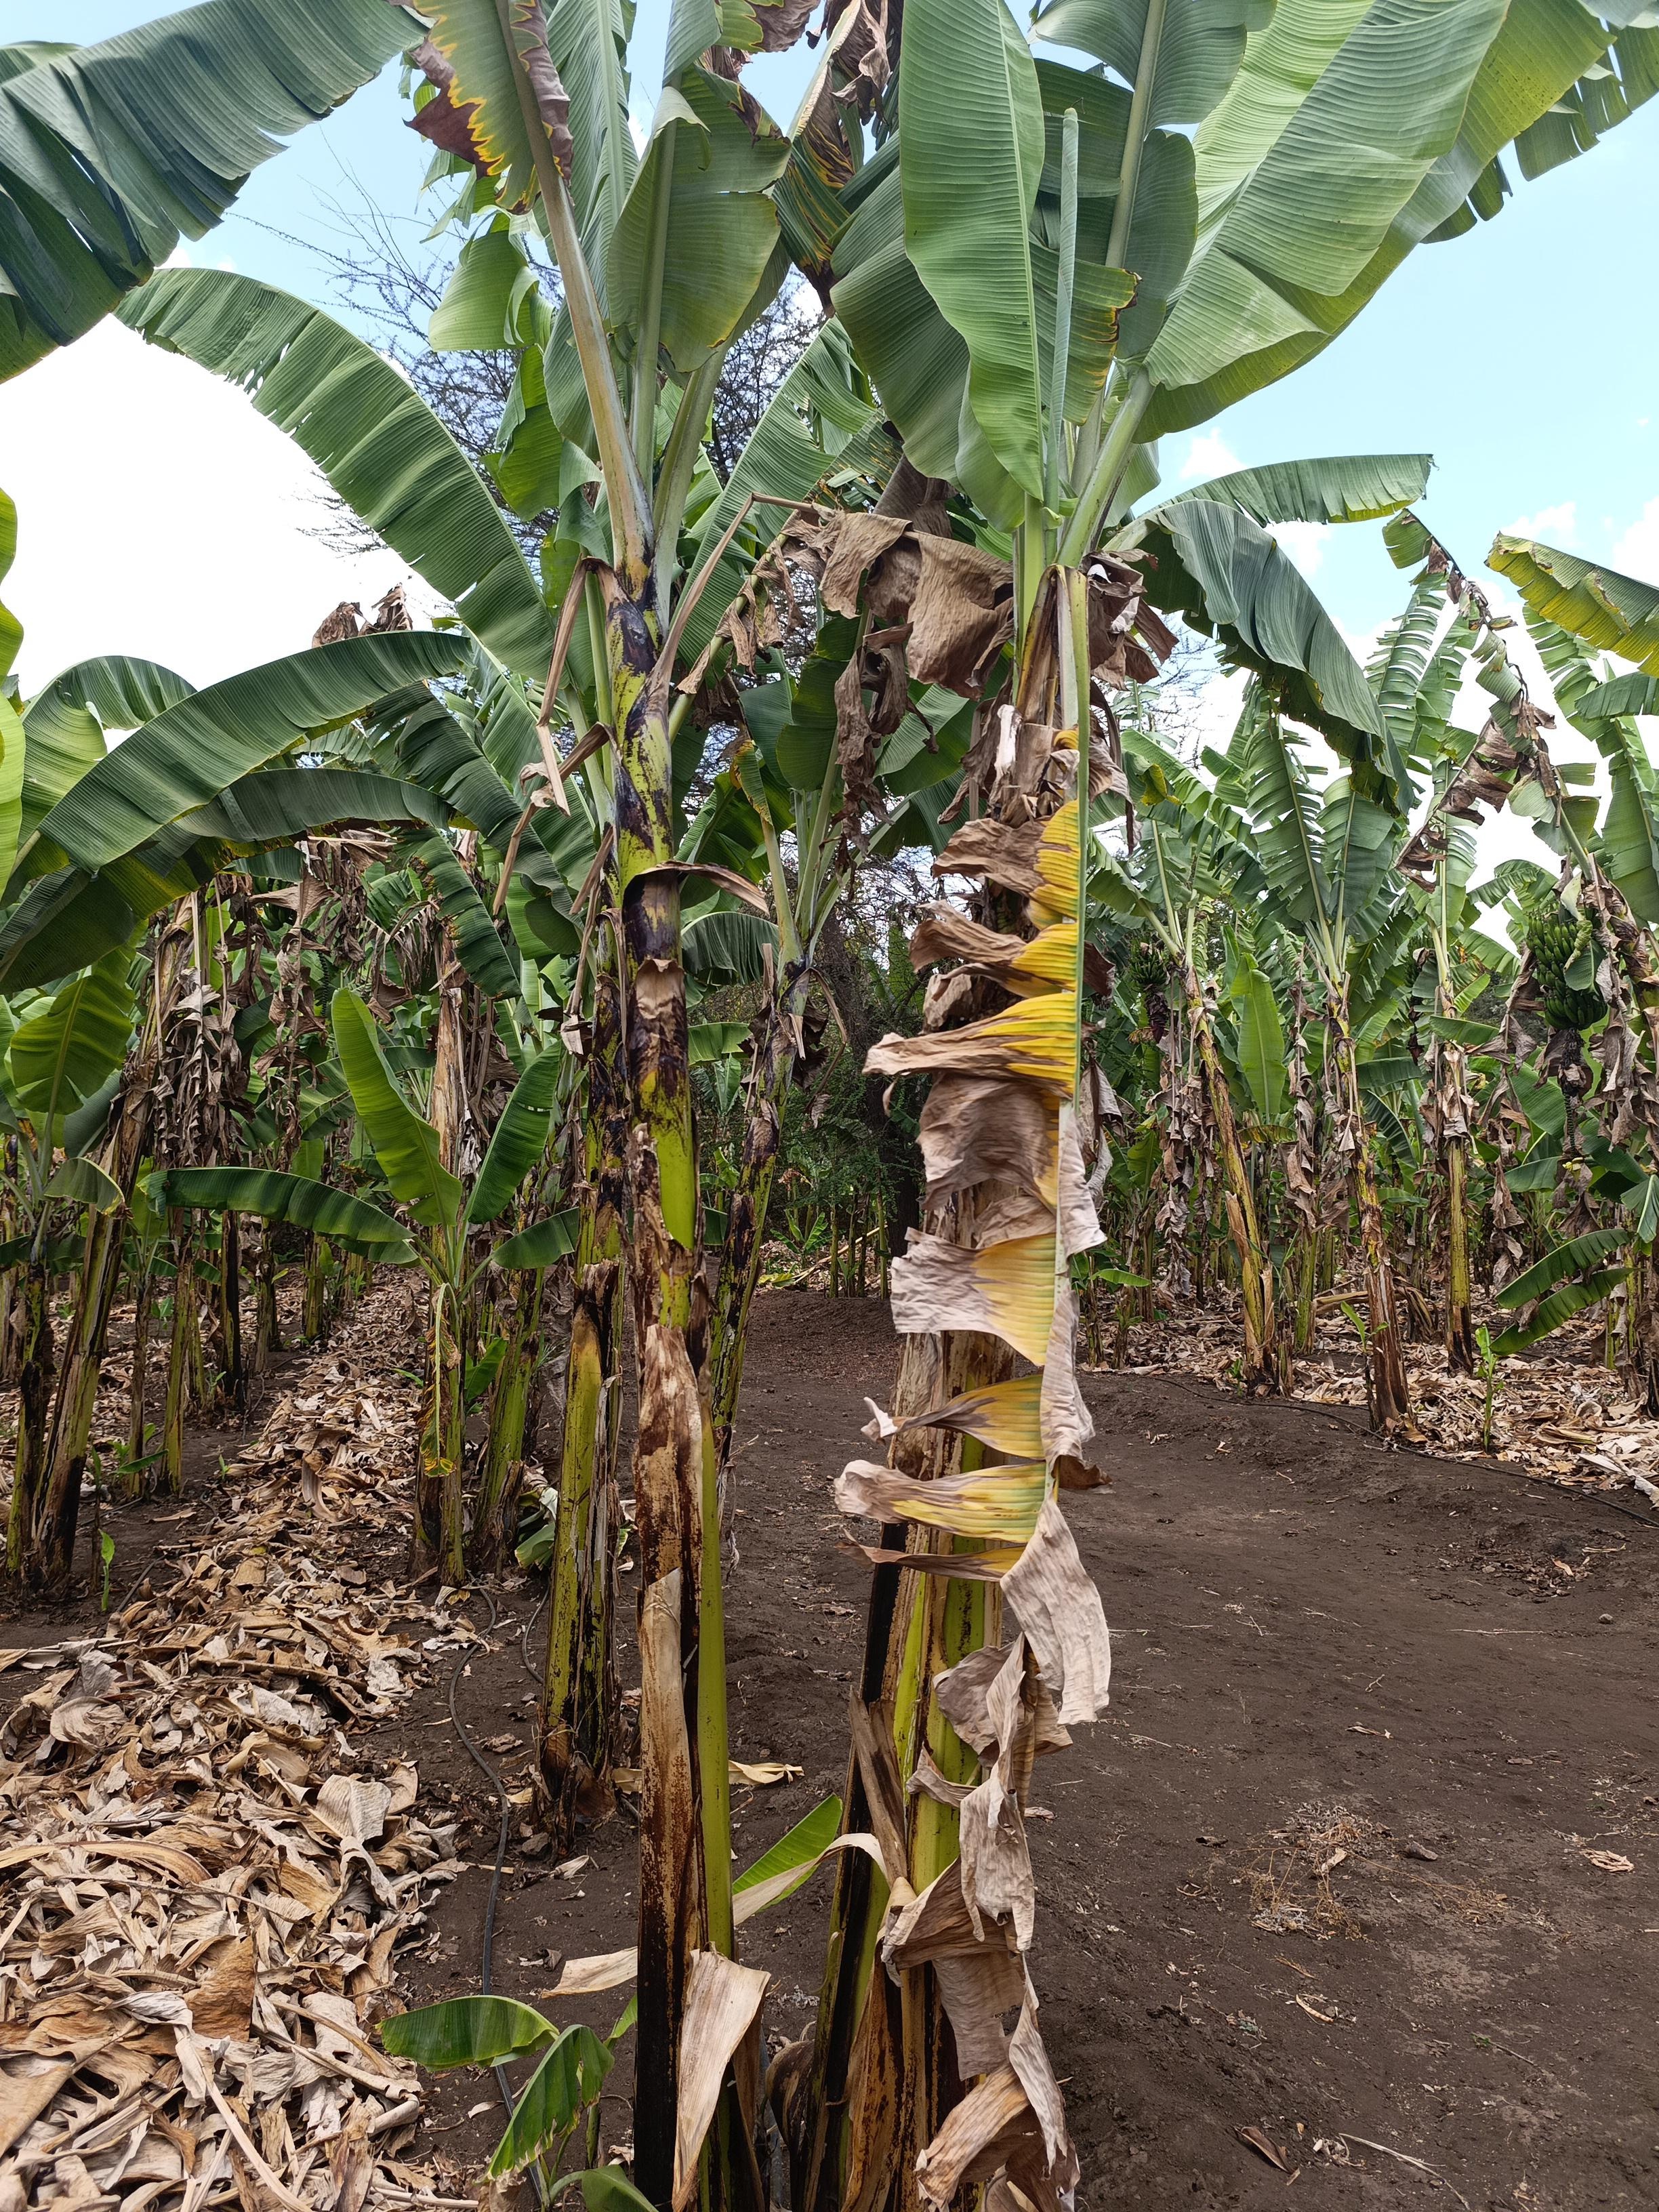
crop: banana
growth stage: vegetative
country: Tanzania
